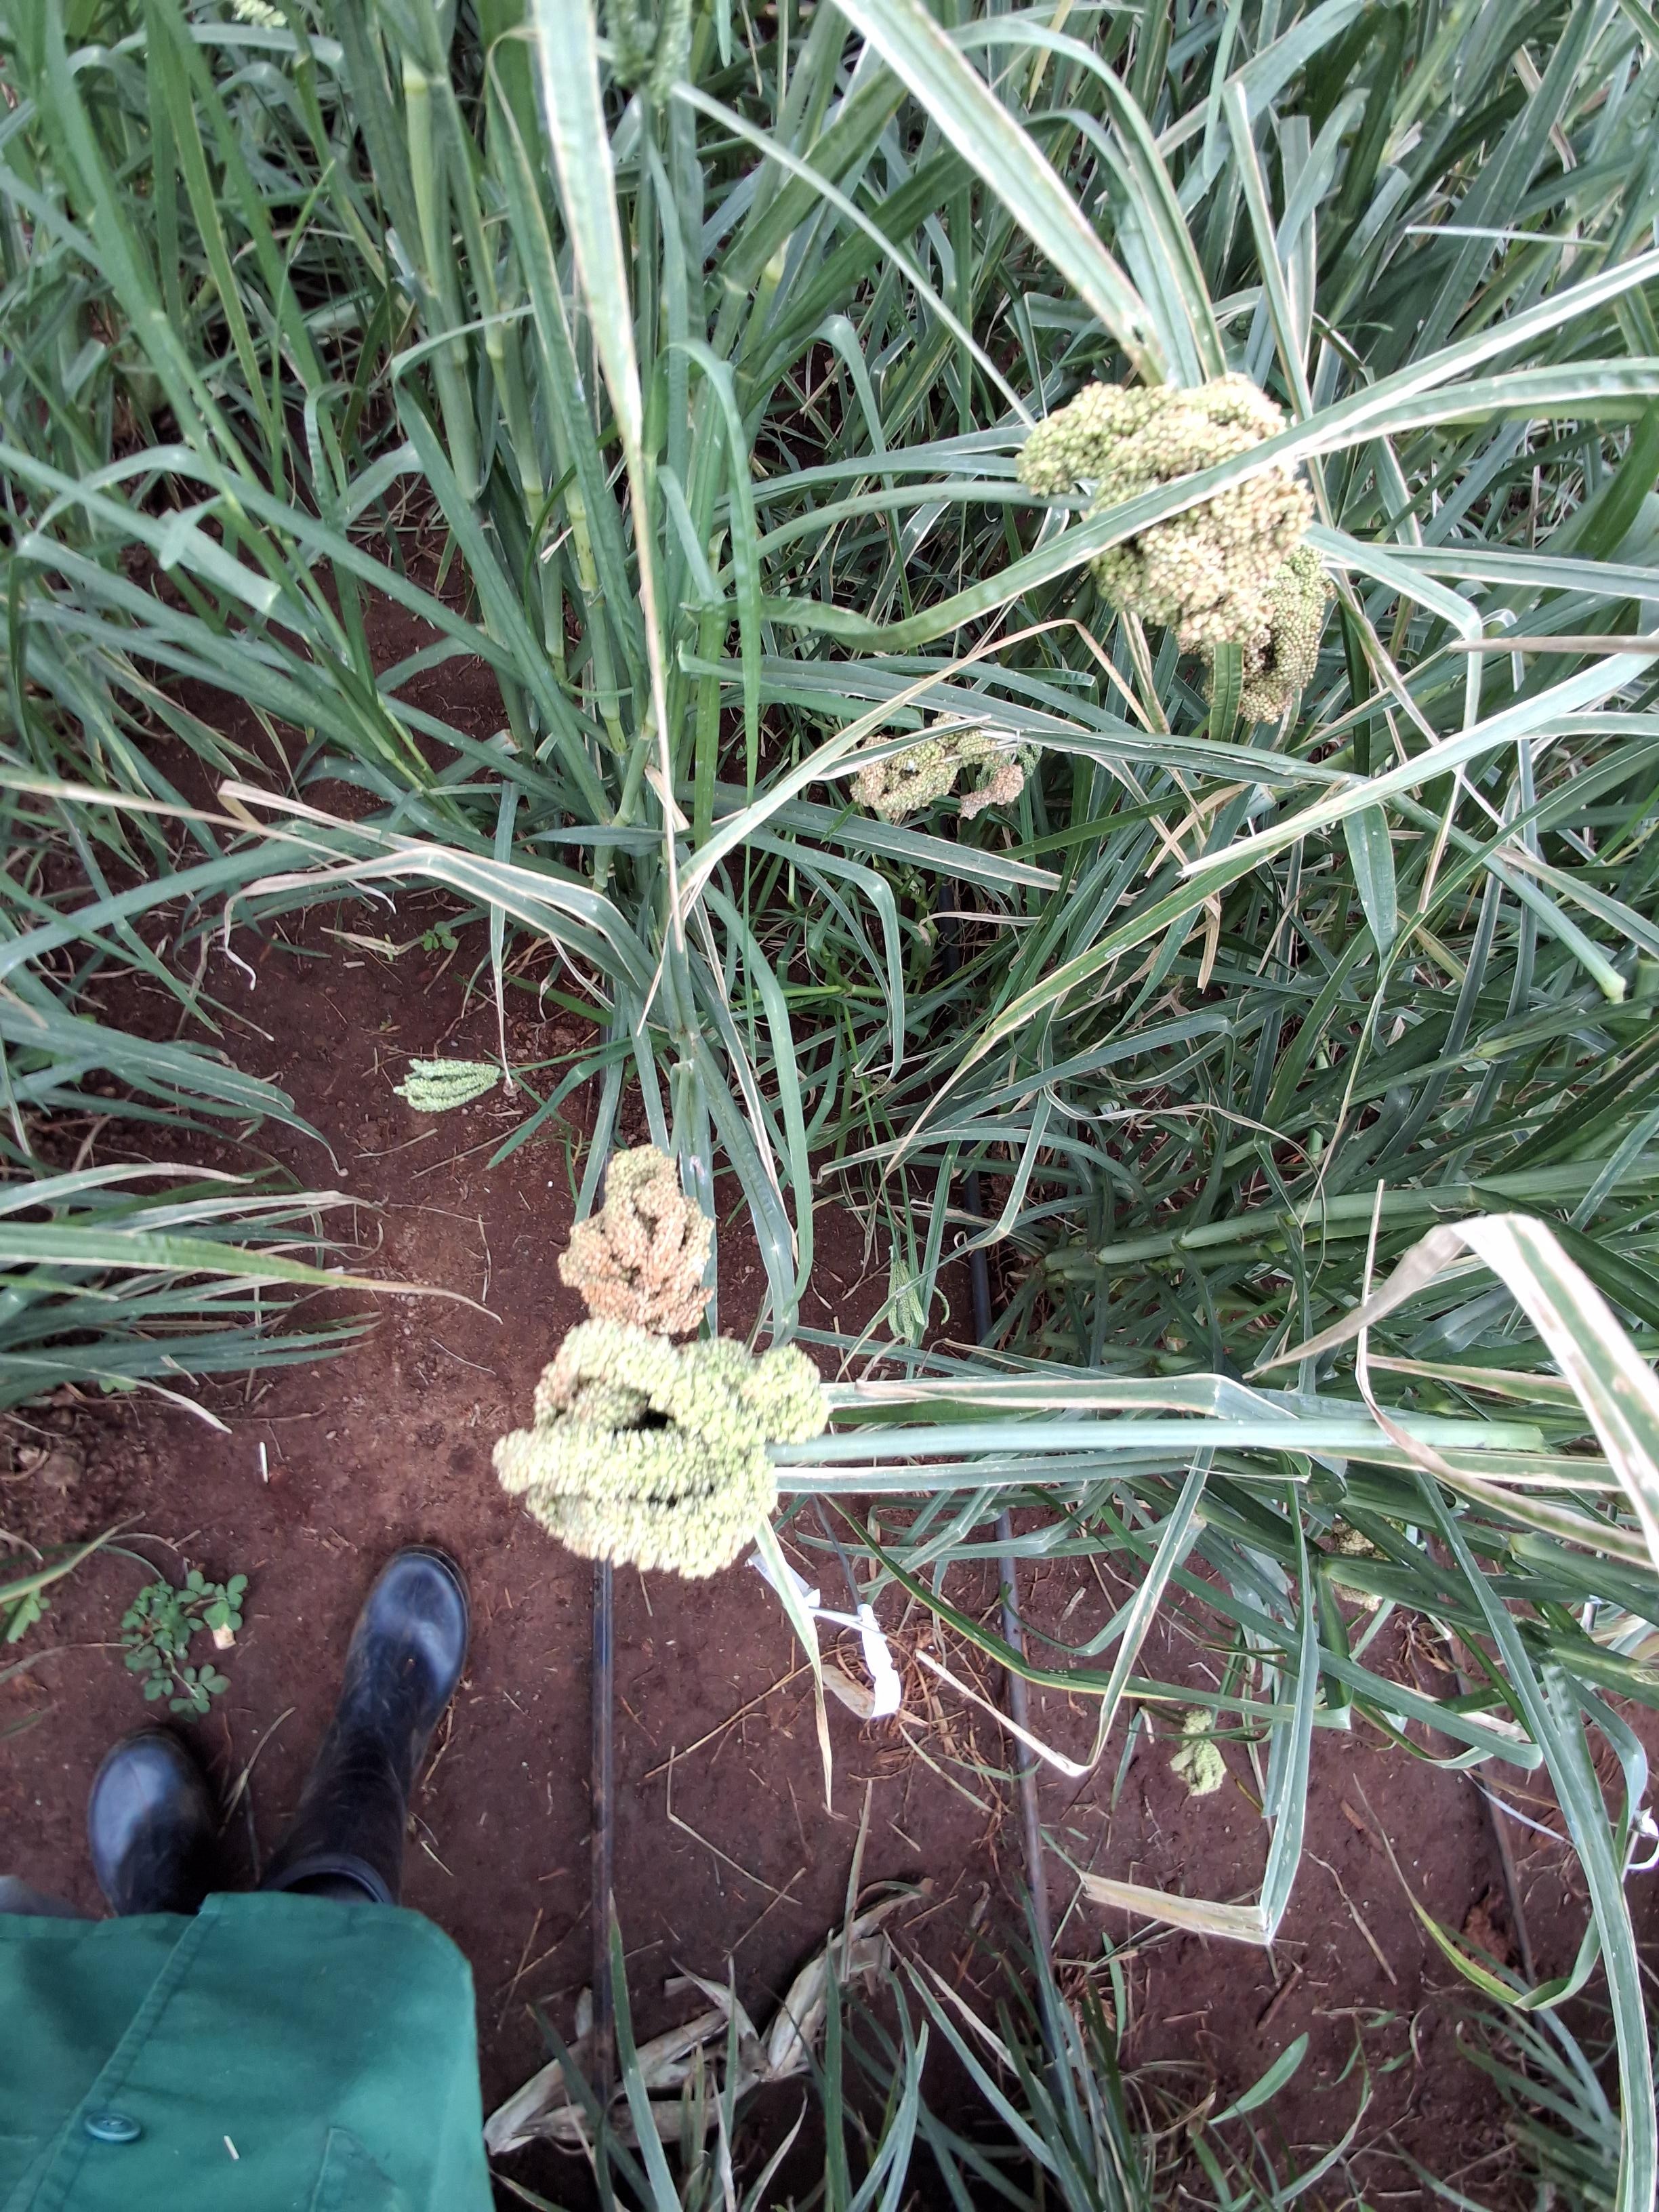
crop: finger millet
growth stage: filling grain
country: Kenya
